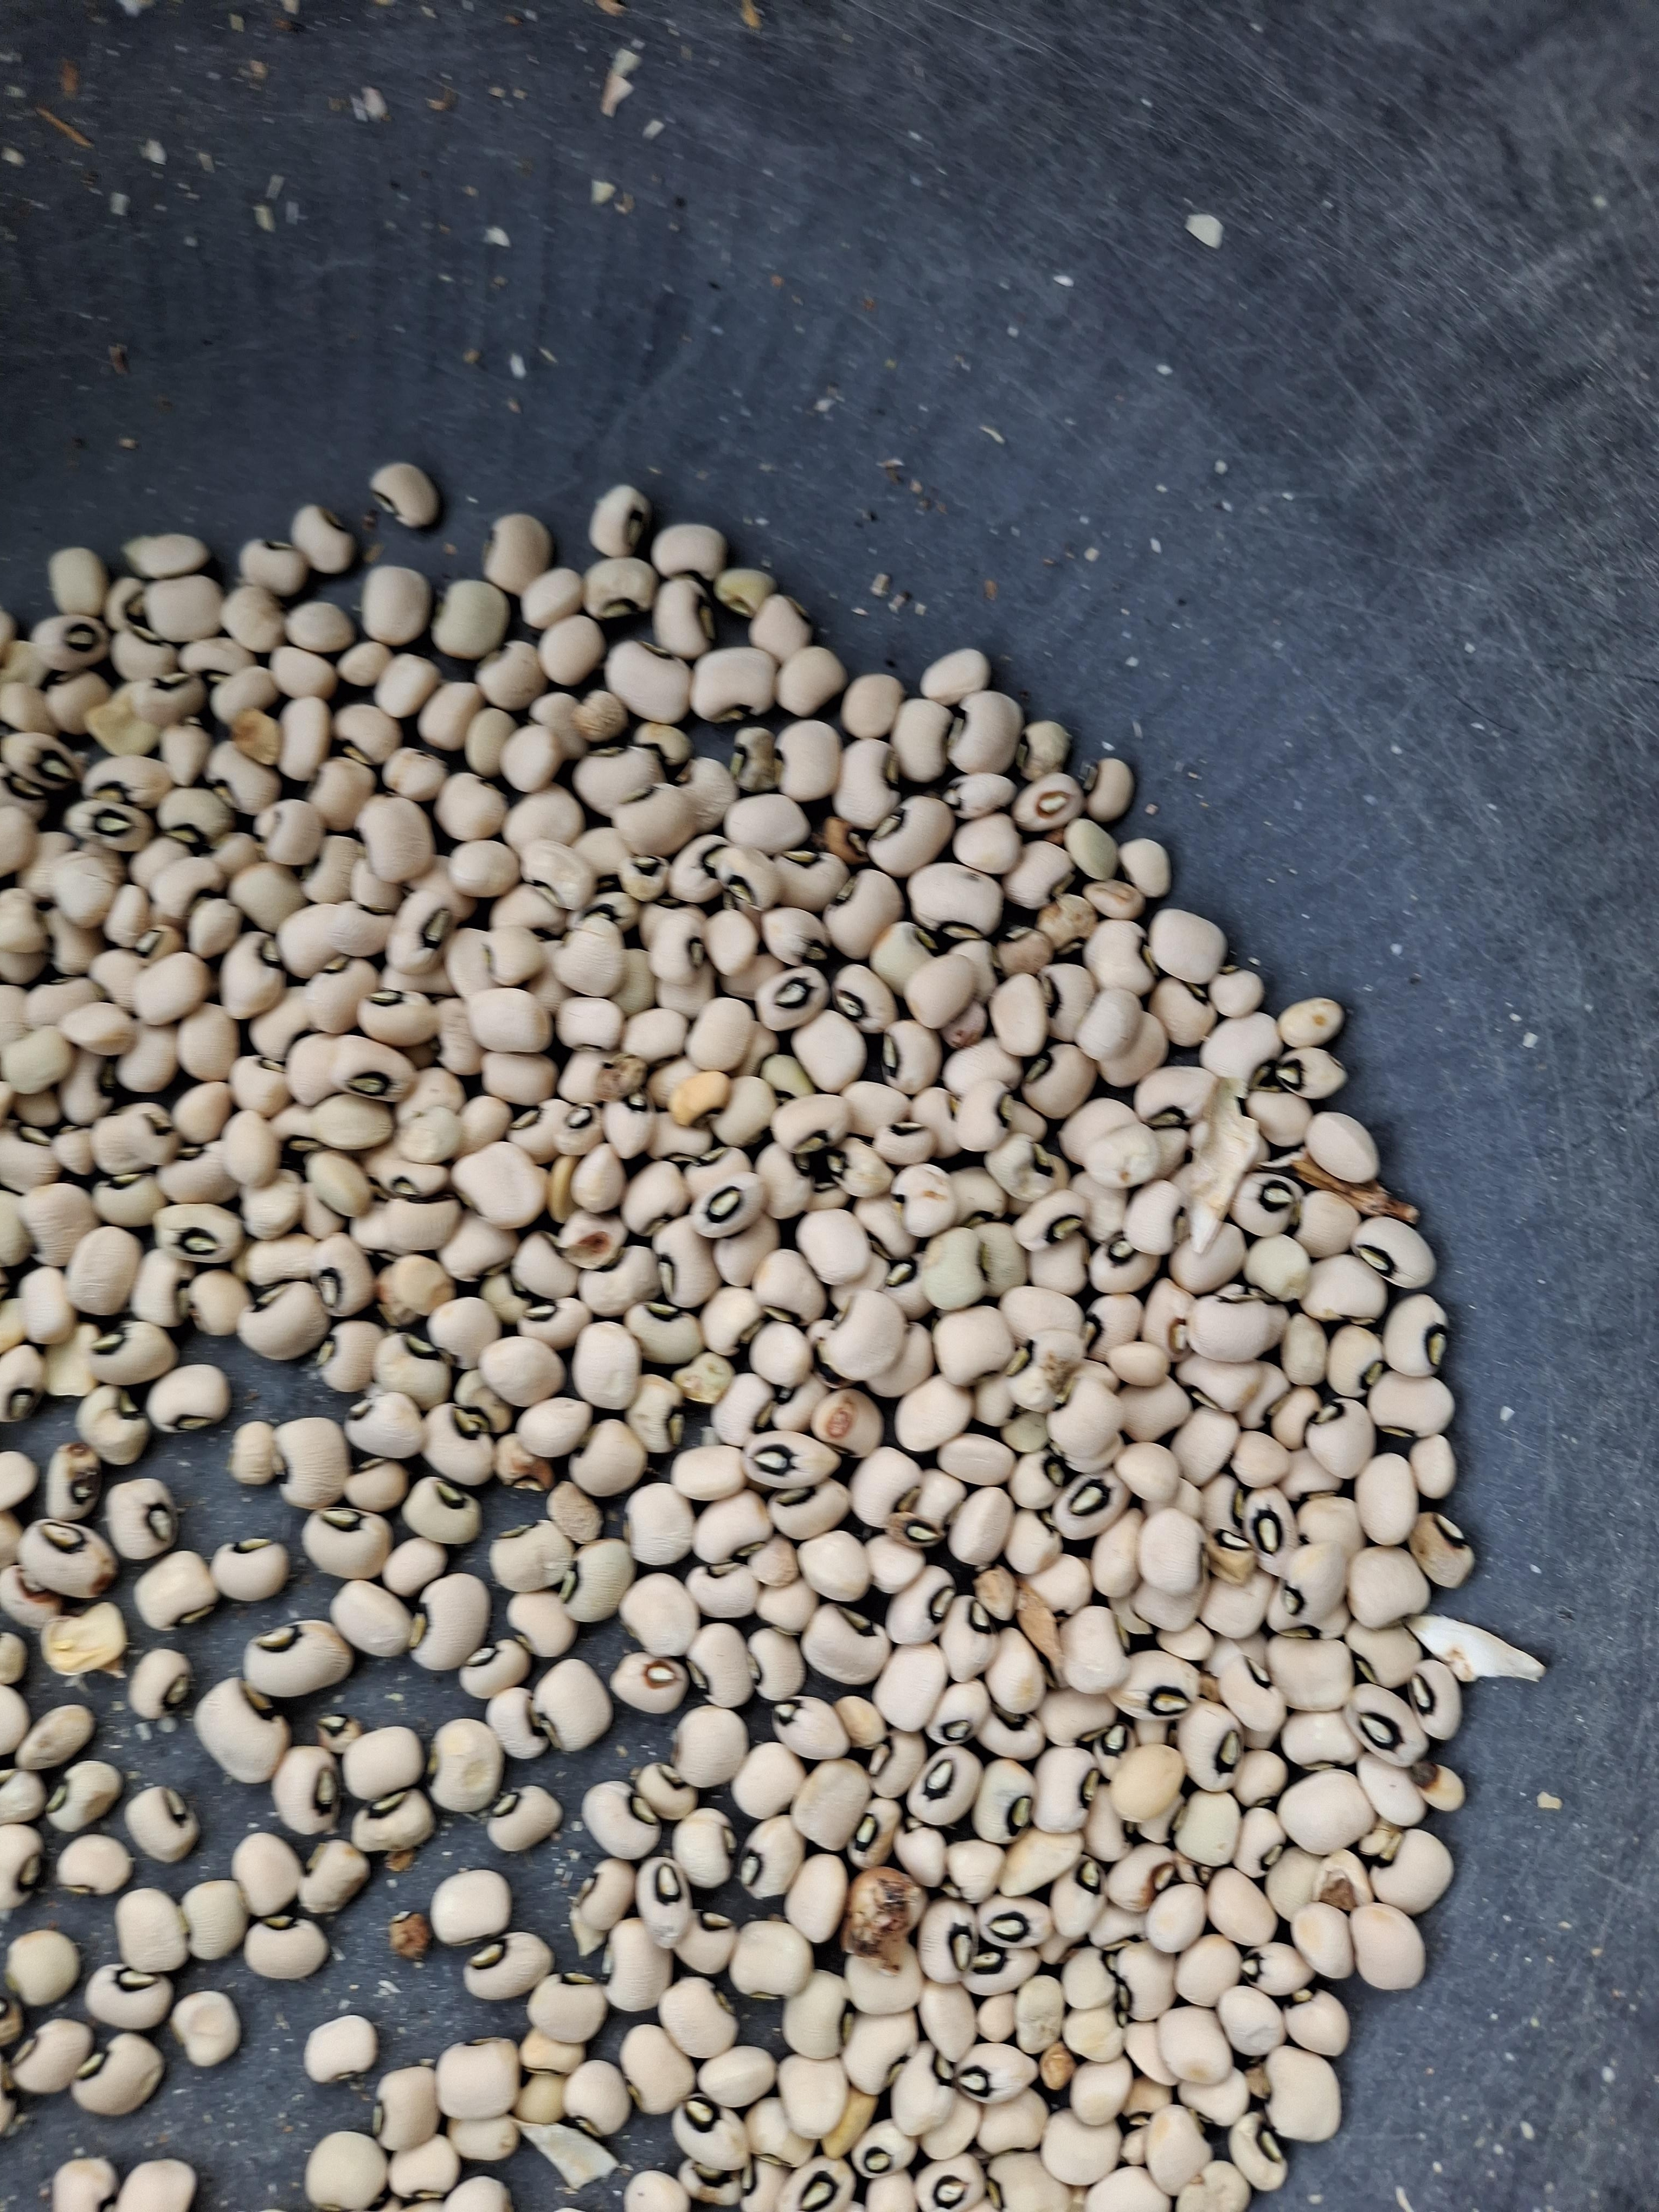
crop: cowpea
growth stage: harvest
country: Nigeria
